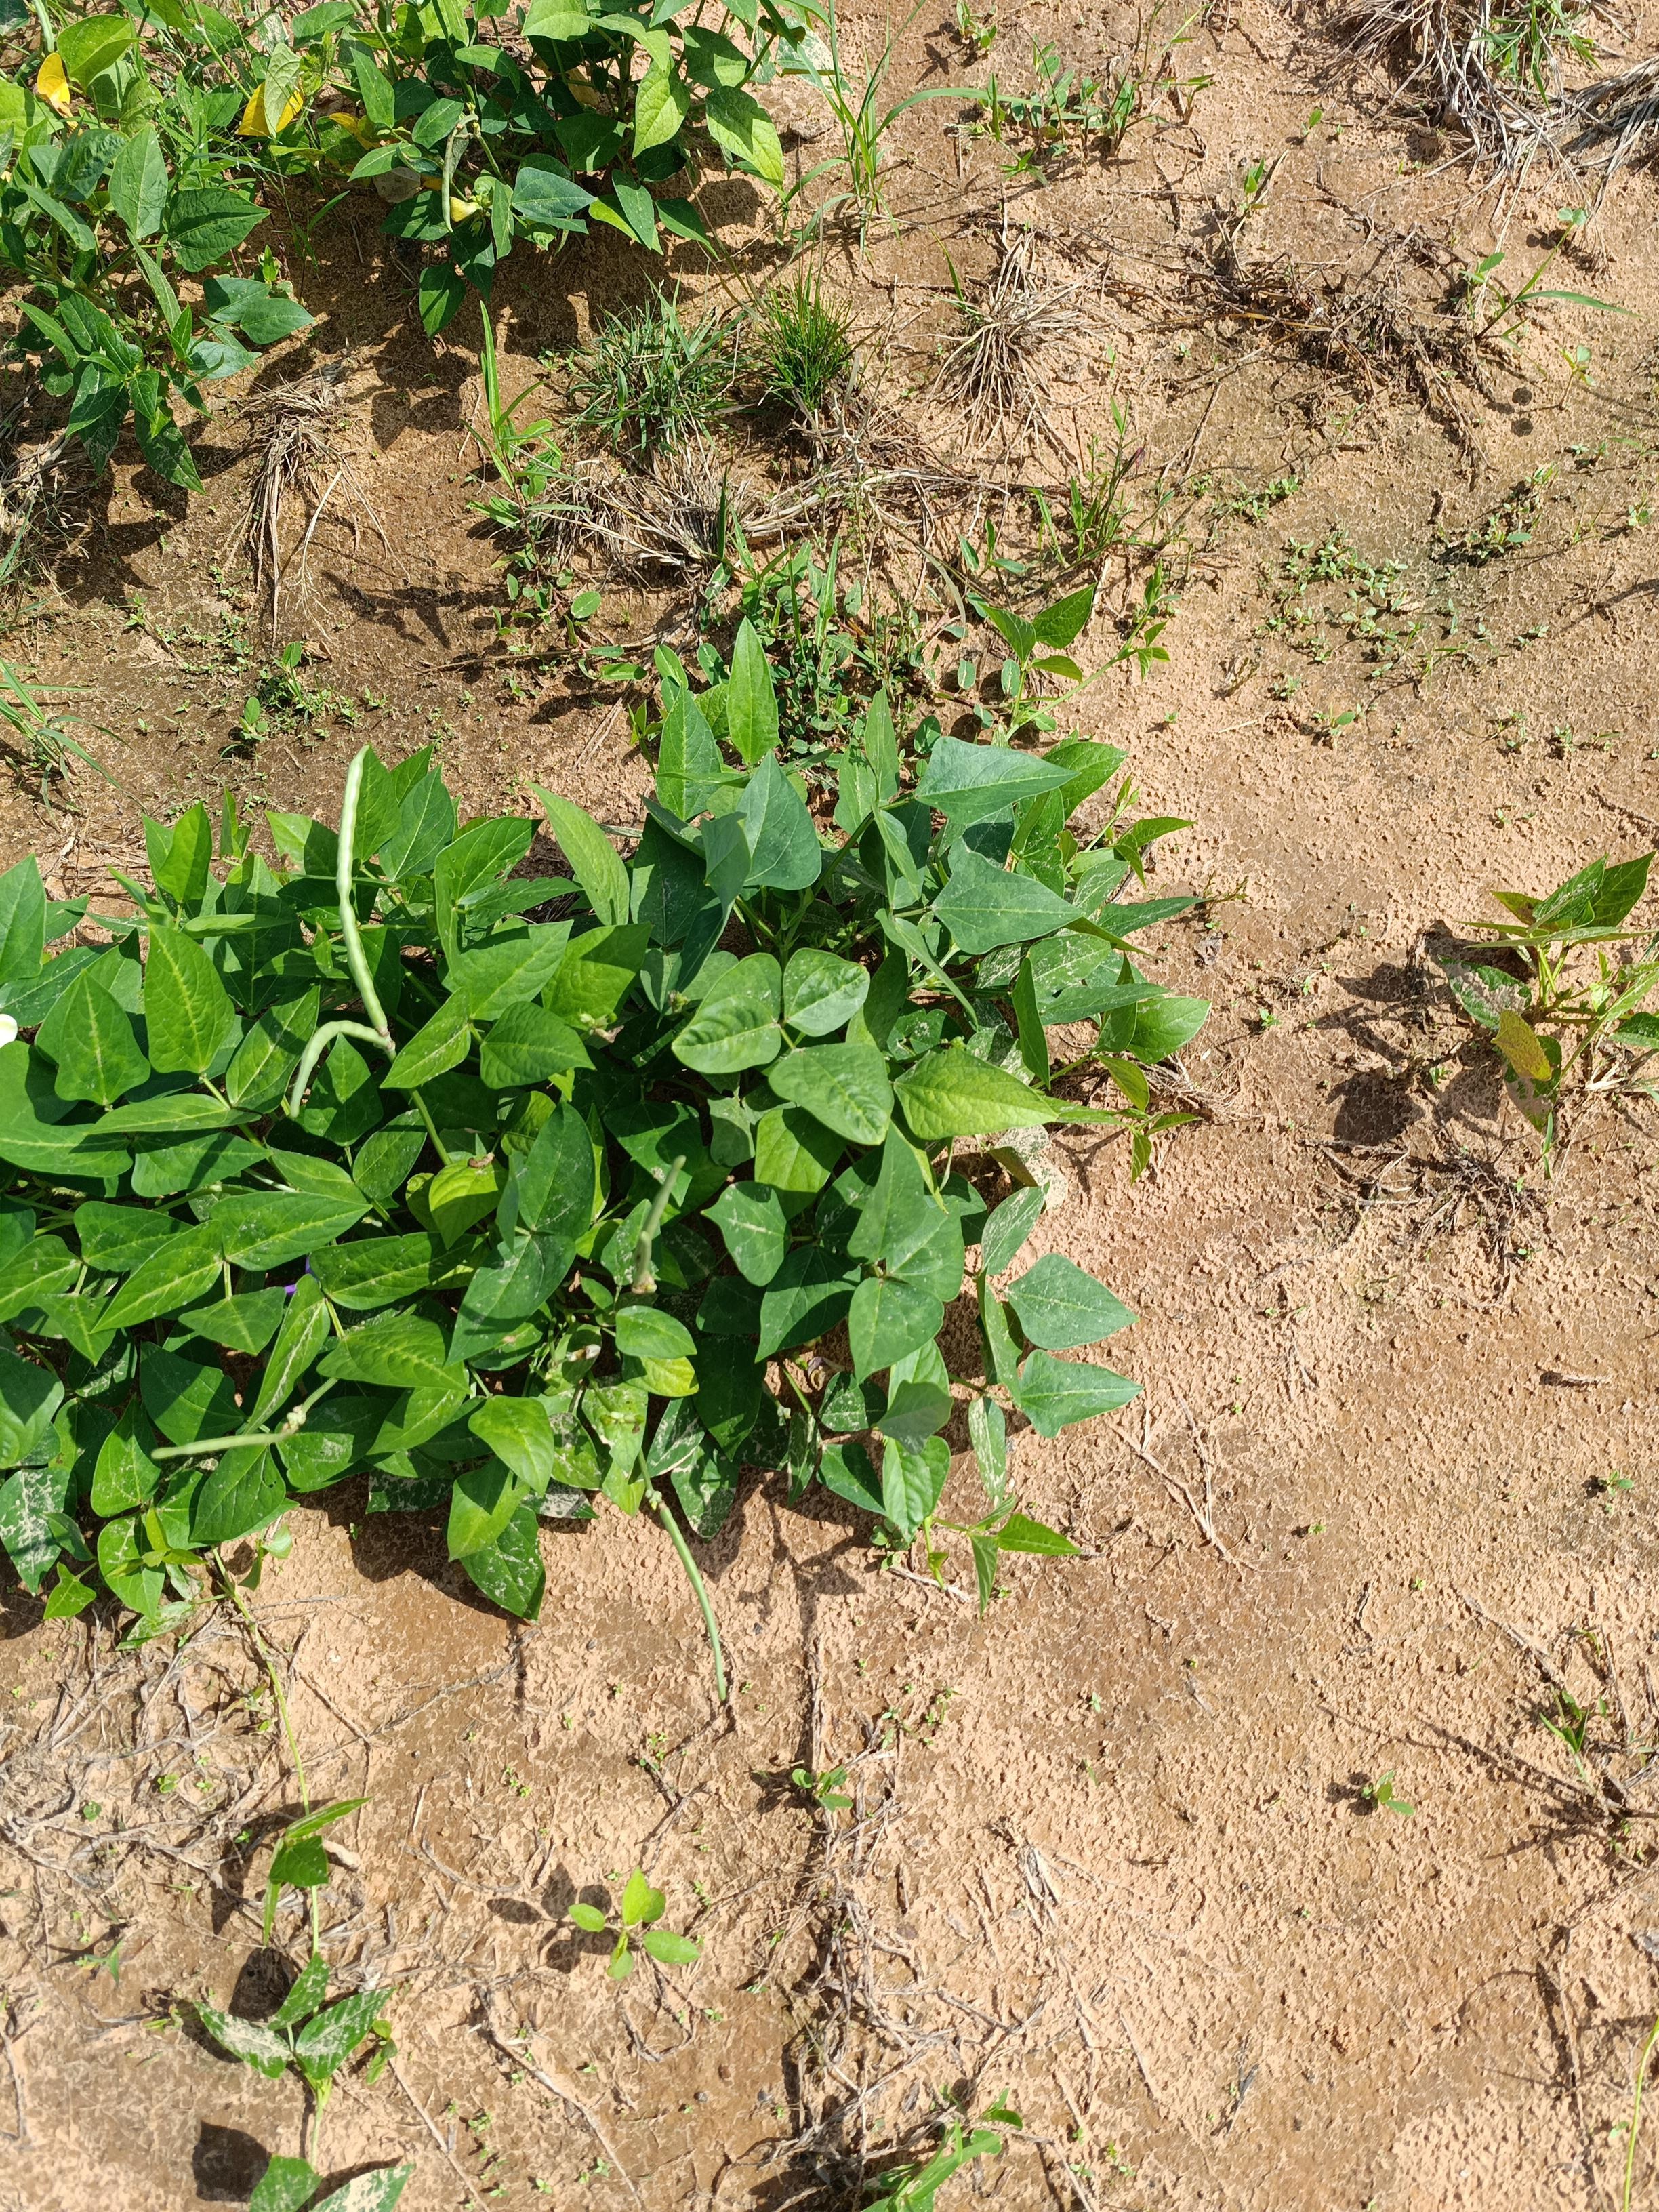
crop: cowpea
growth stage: development pod
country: Nigeria
